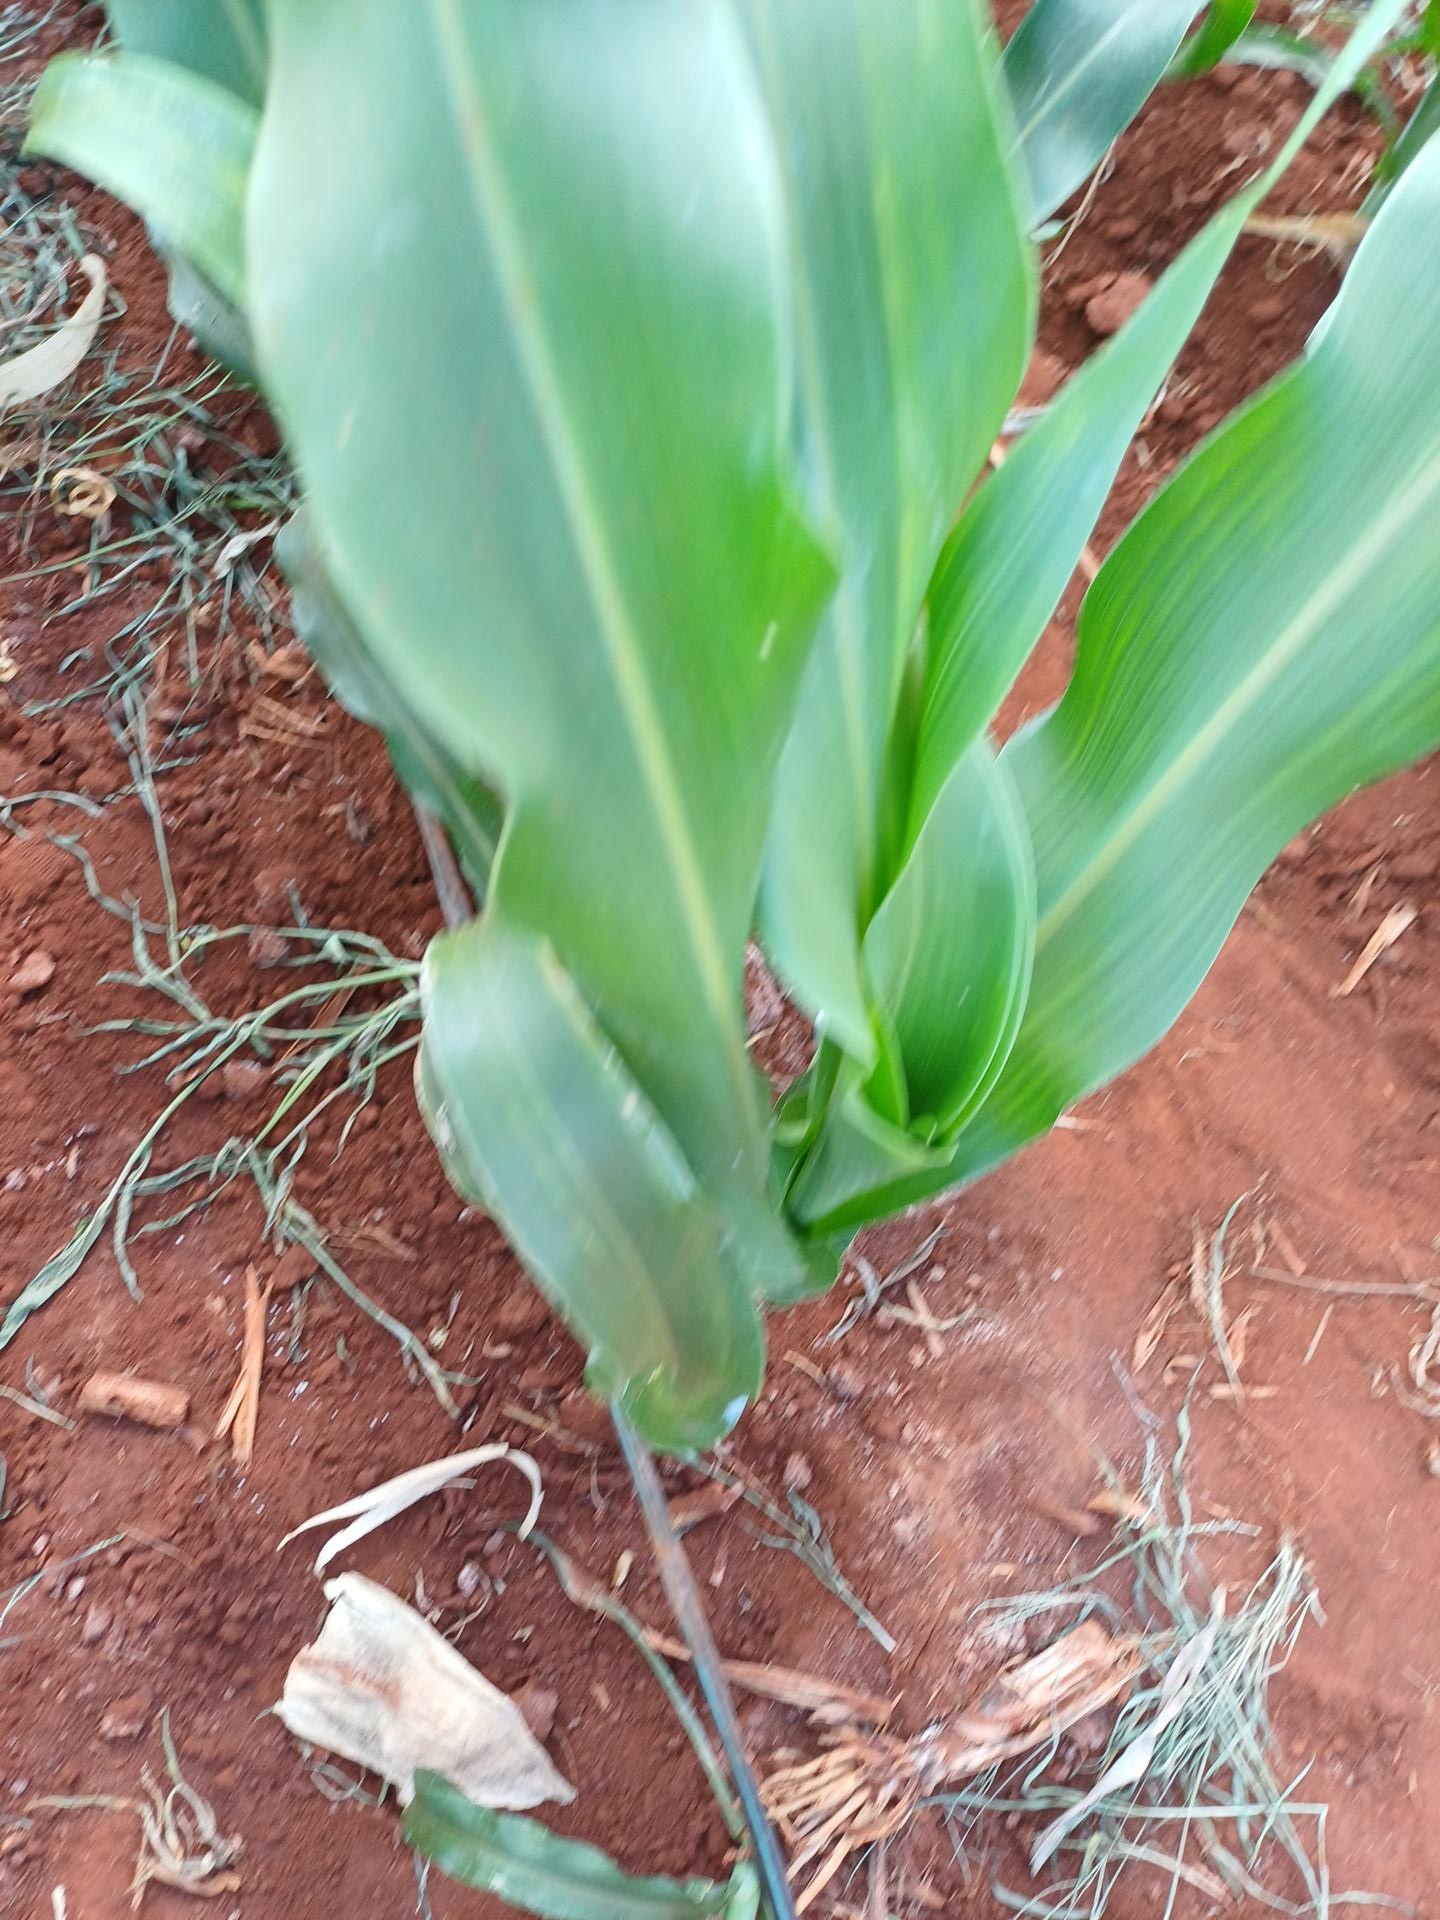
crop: sorghum
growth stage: vegetative
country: Kenya
